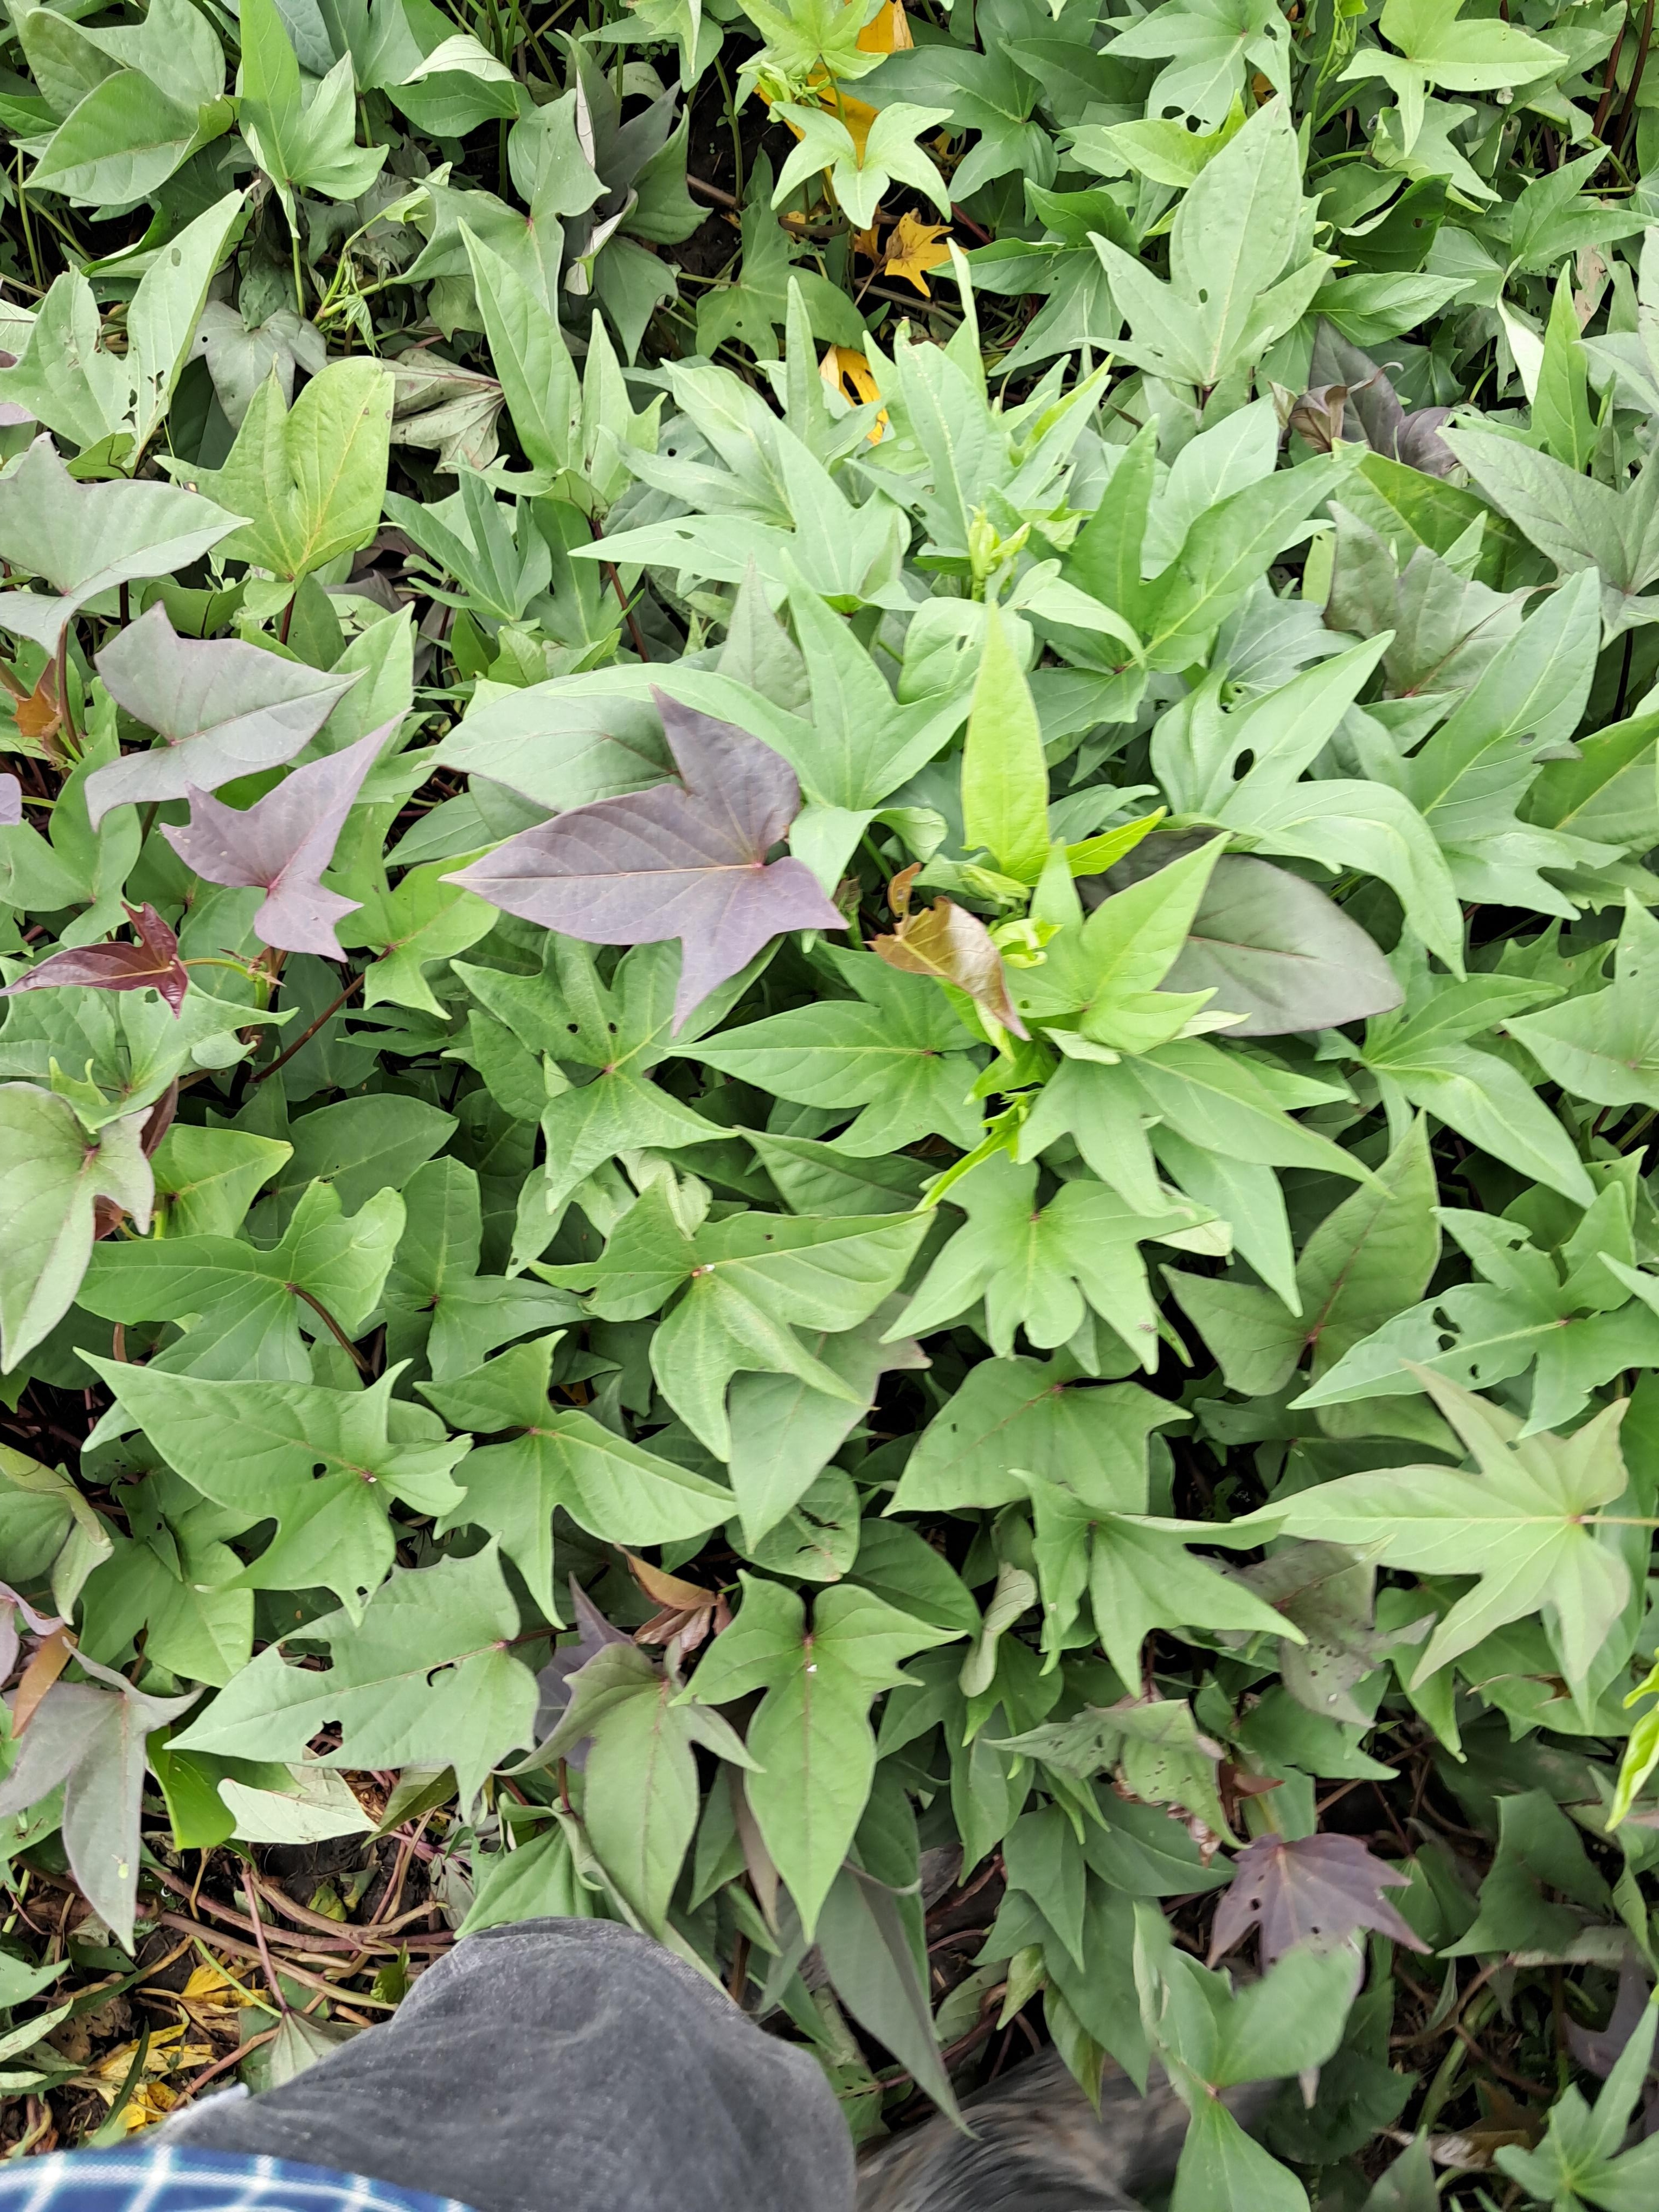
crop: sweet potato
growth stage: vegetative
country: Tanzania
